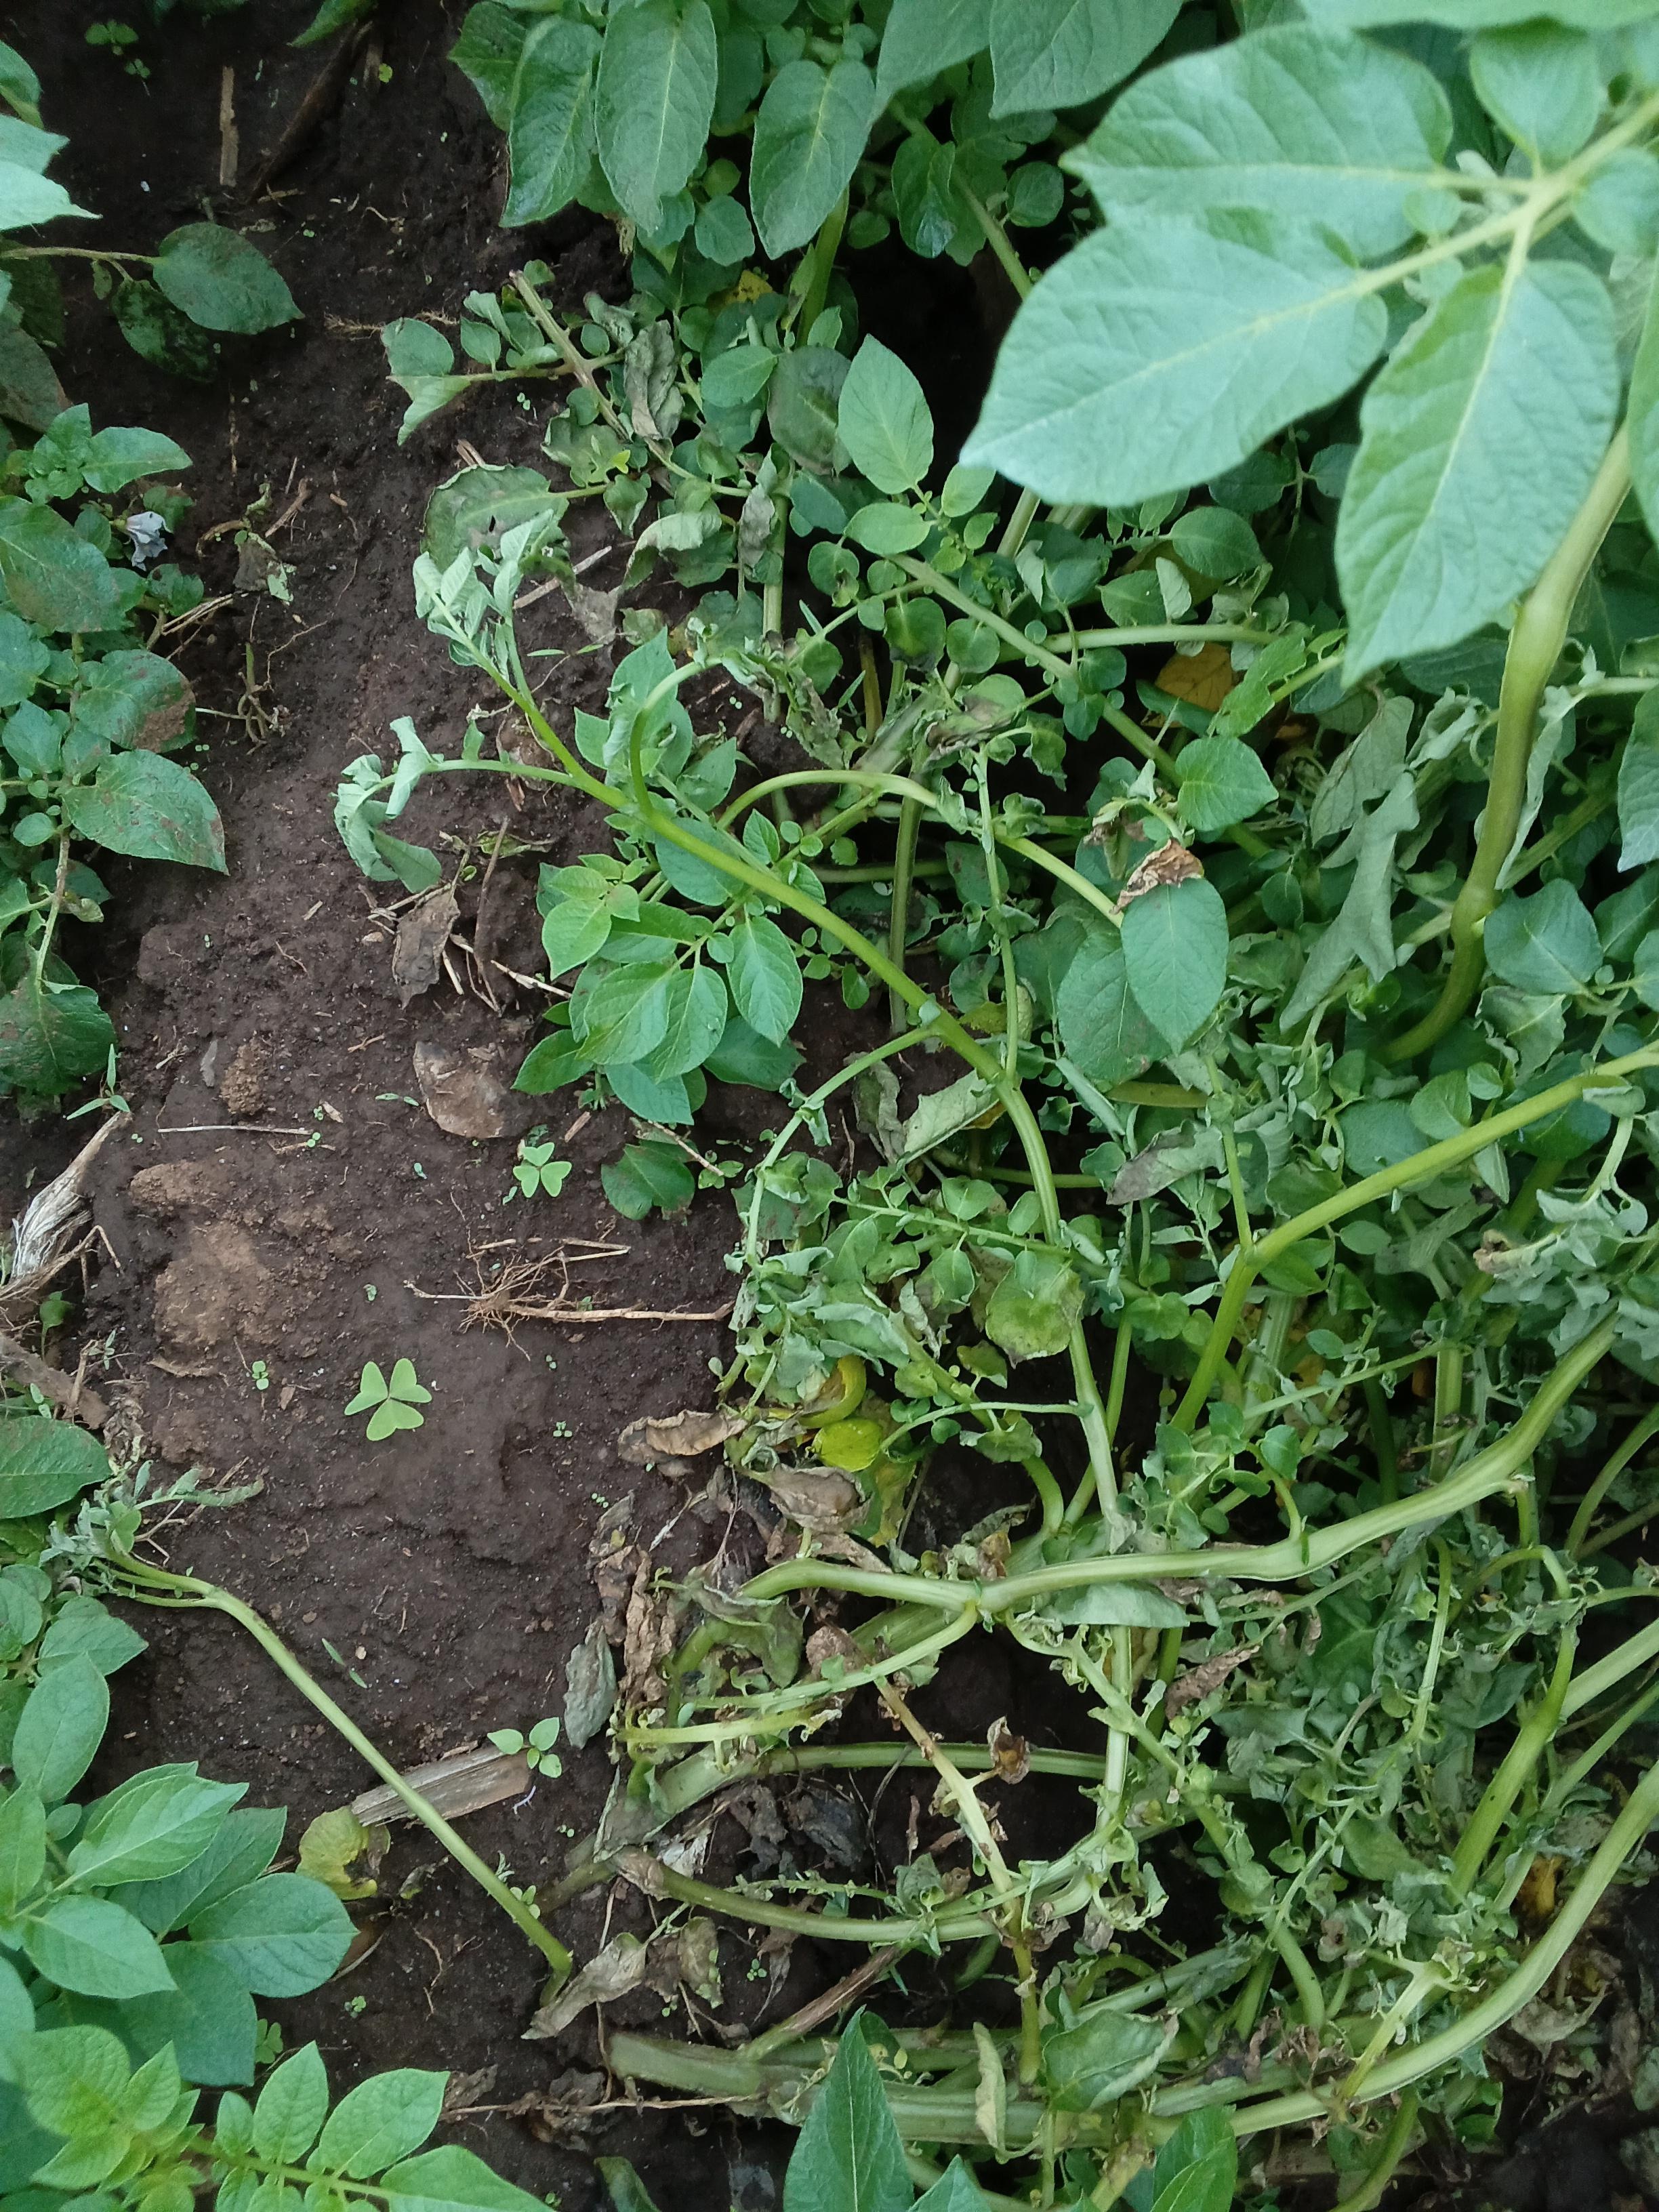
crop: potato
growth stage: flowering
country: Kenya
